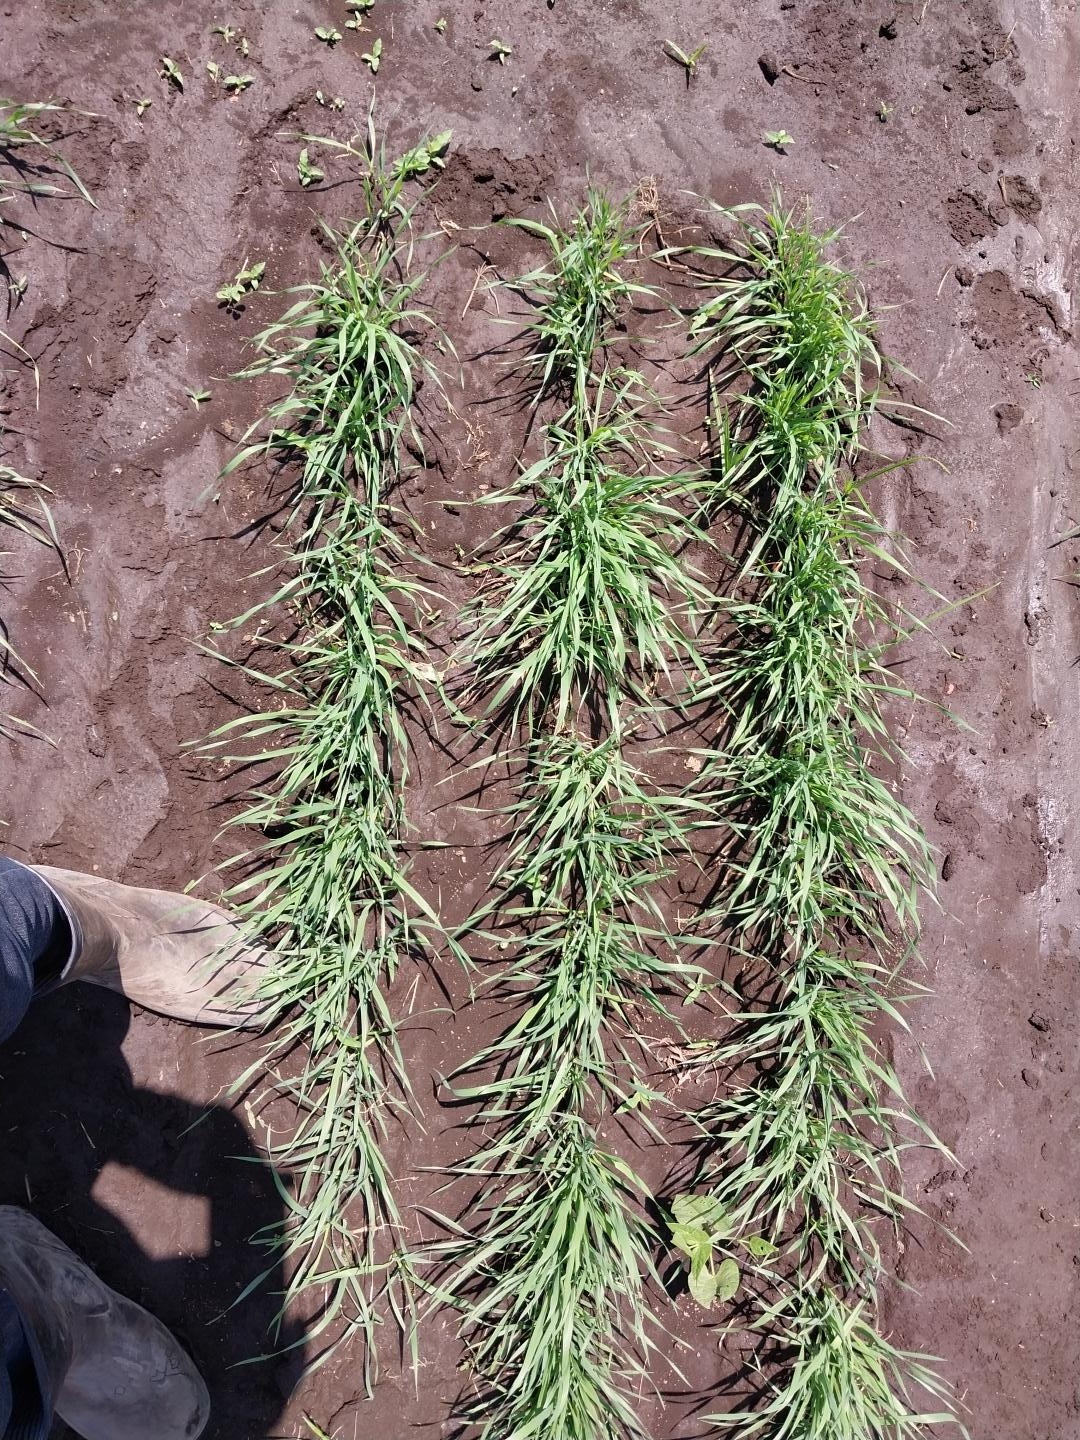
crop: wheat
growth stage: vegetative
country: Tanzania
